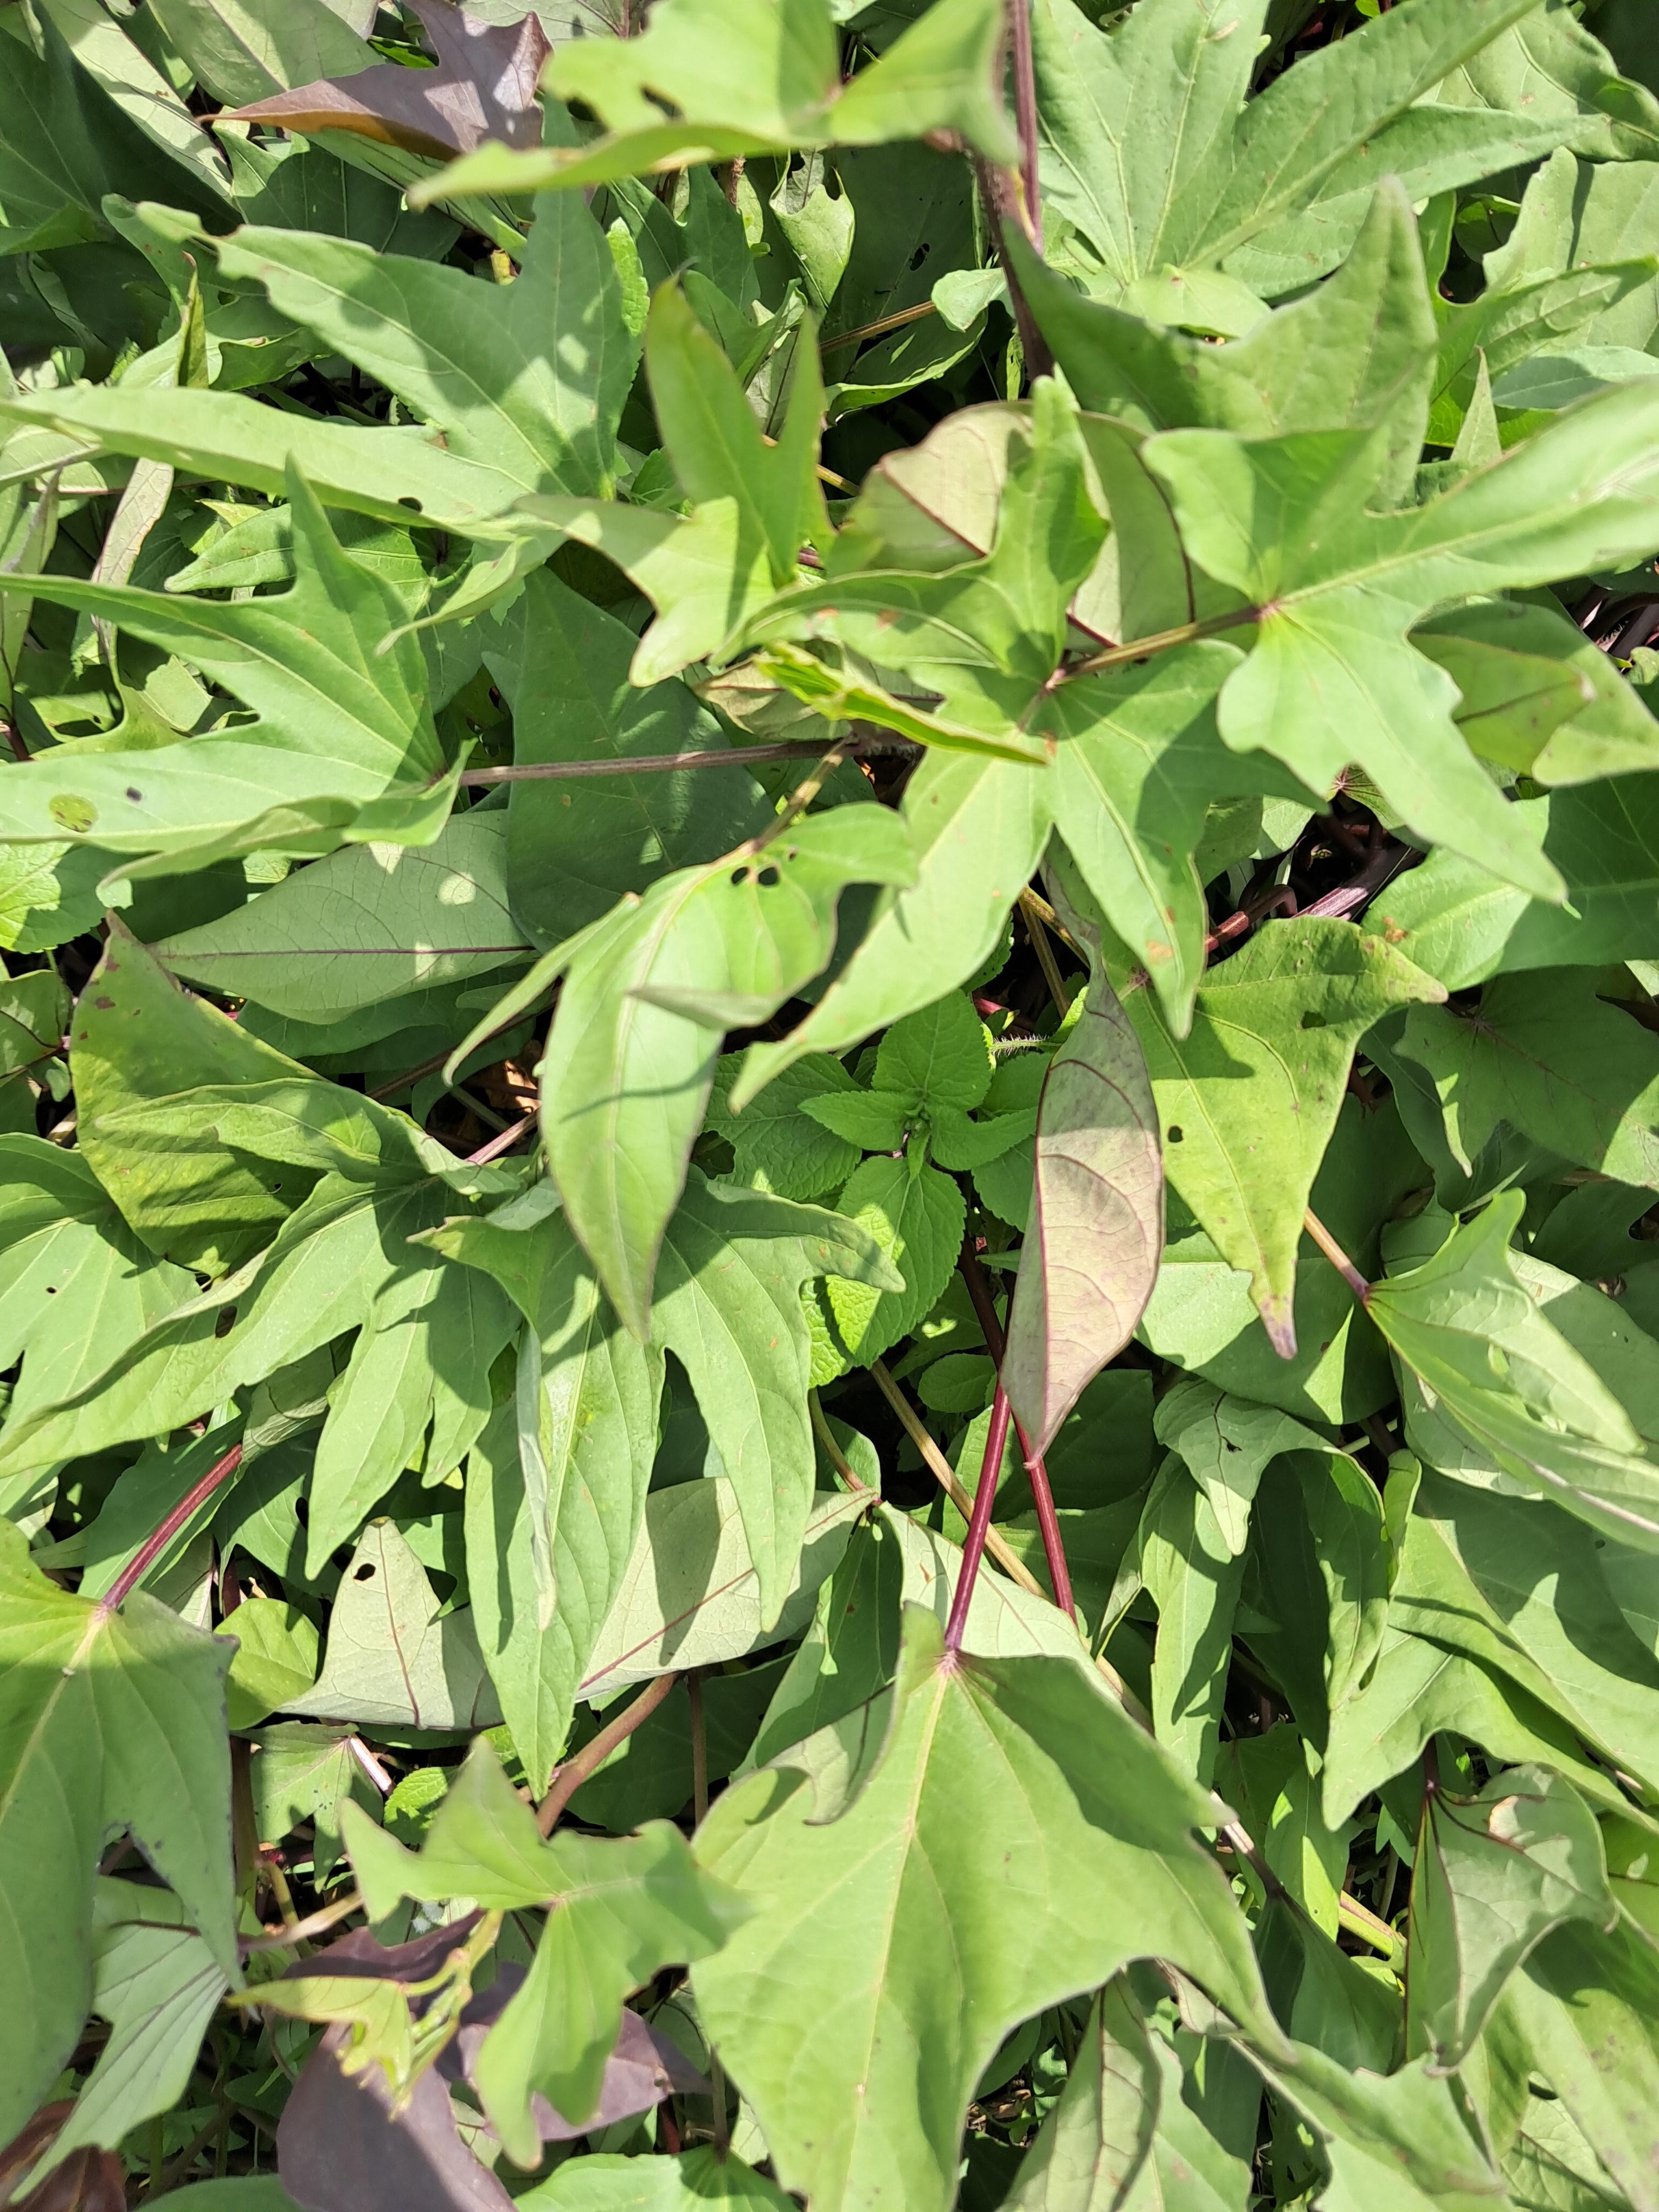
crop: sweet potato
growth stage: vegetative
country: Tanzania
